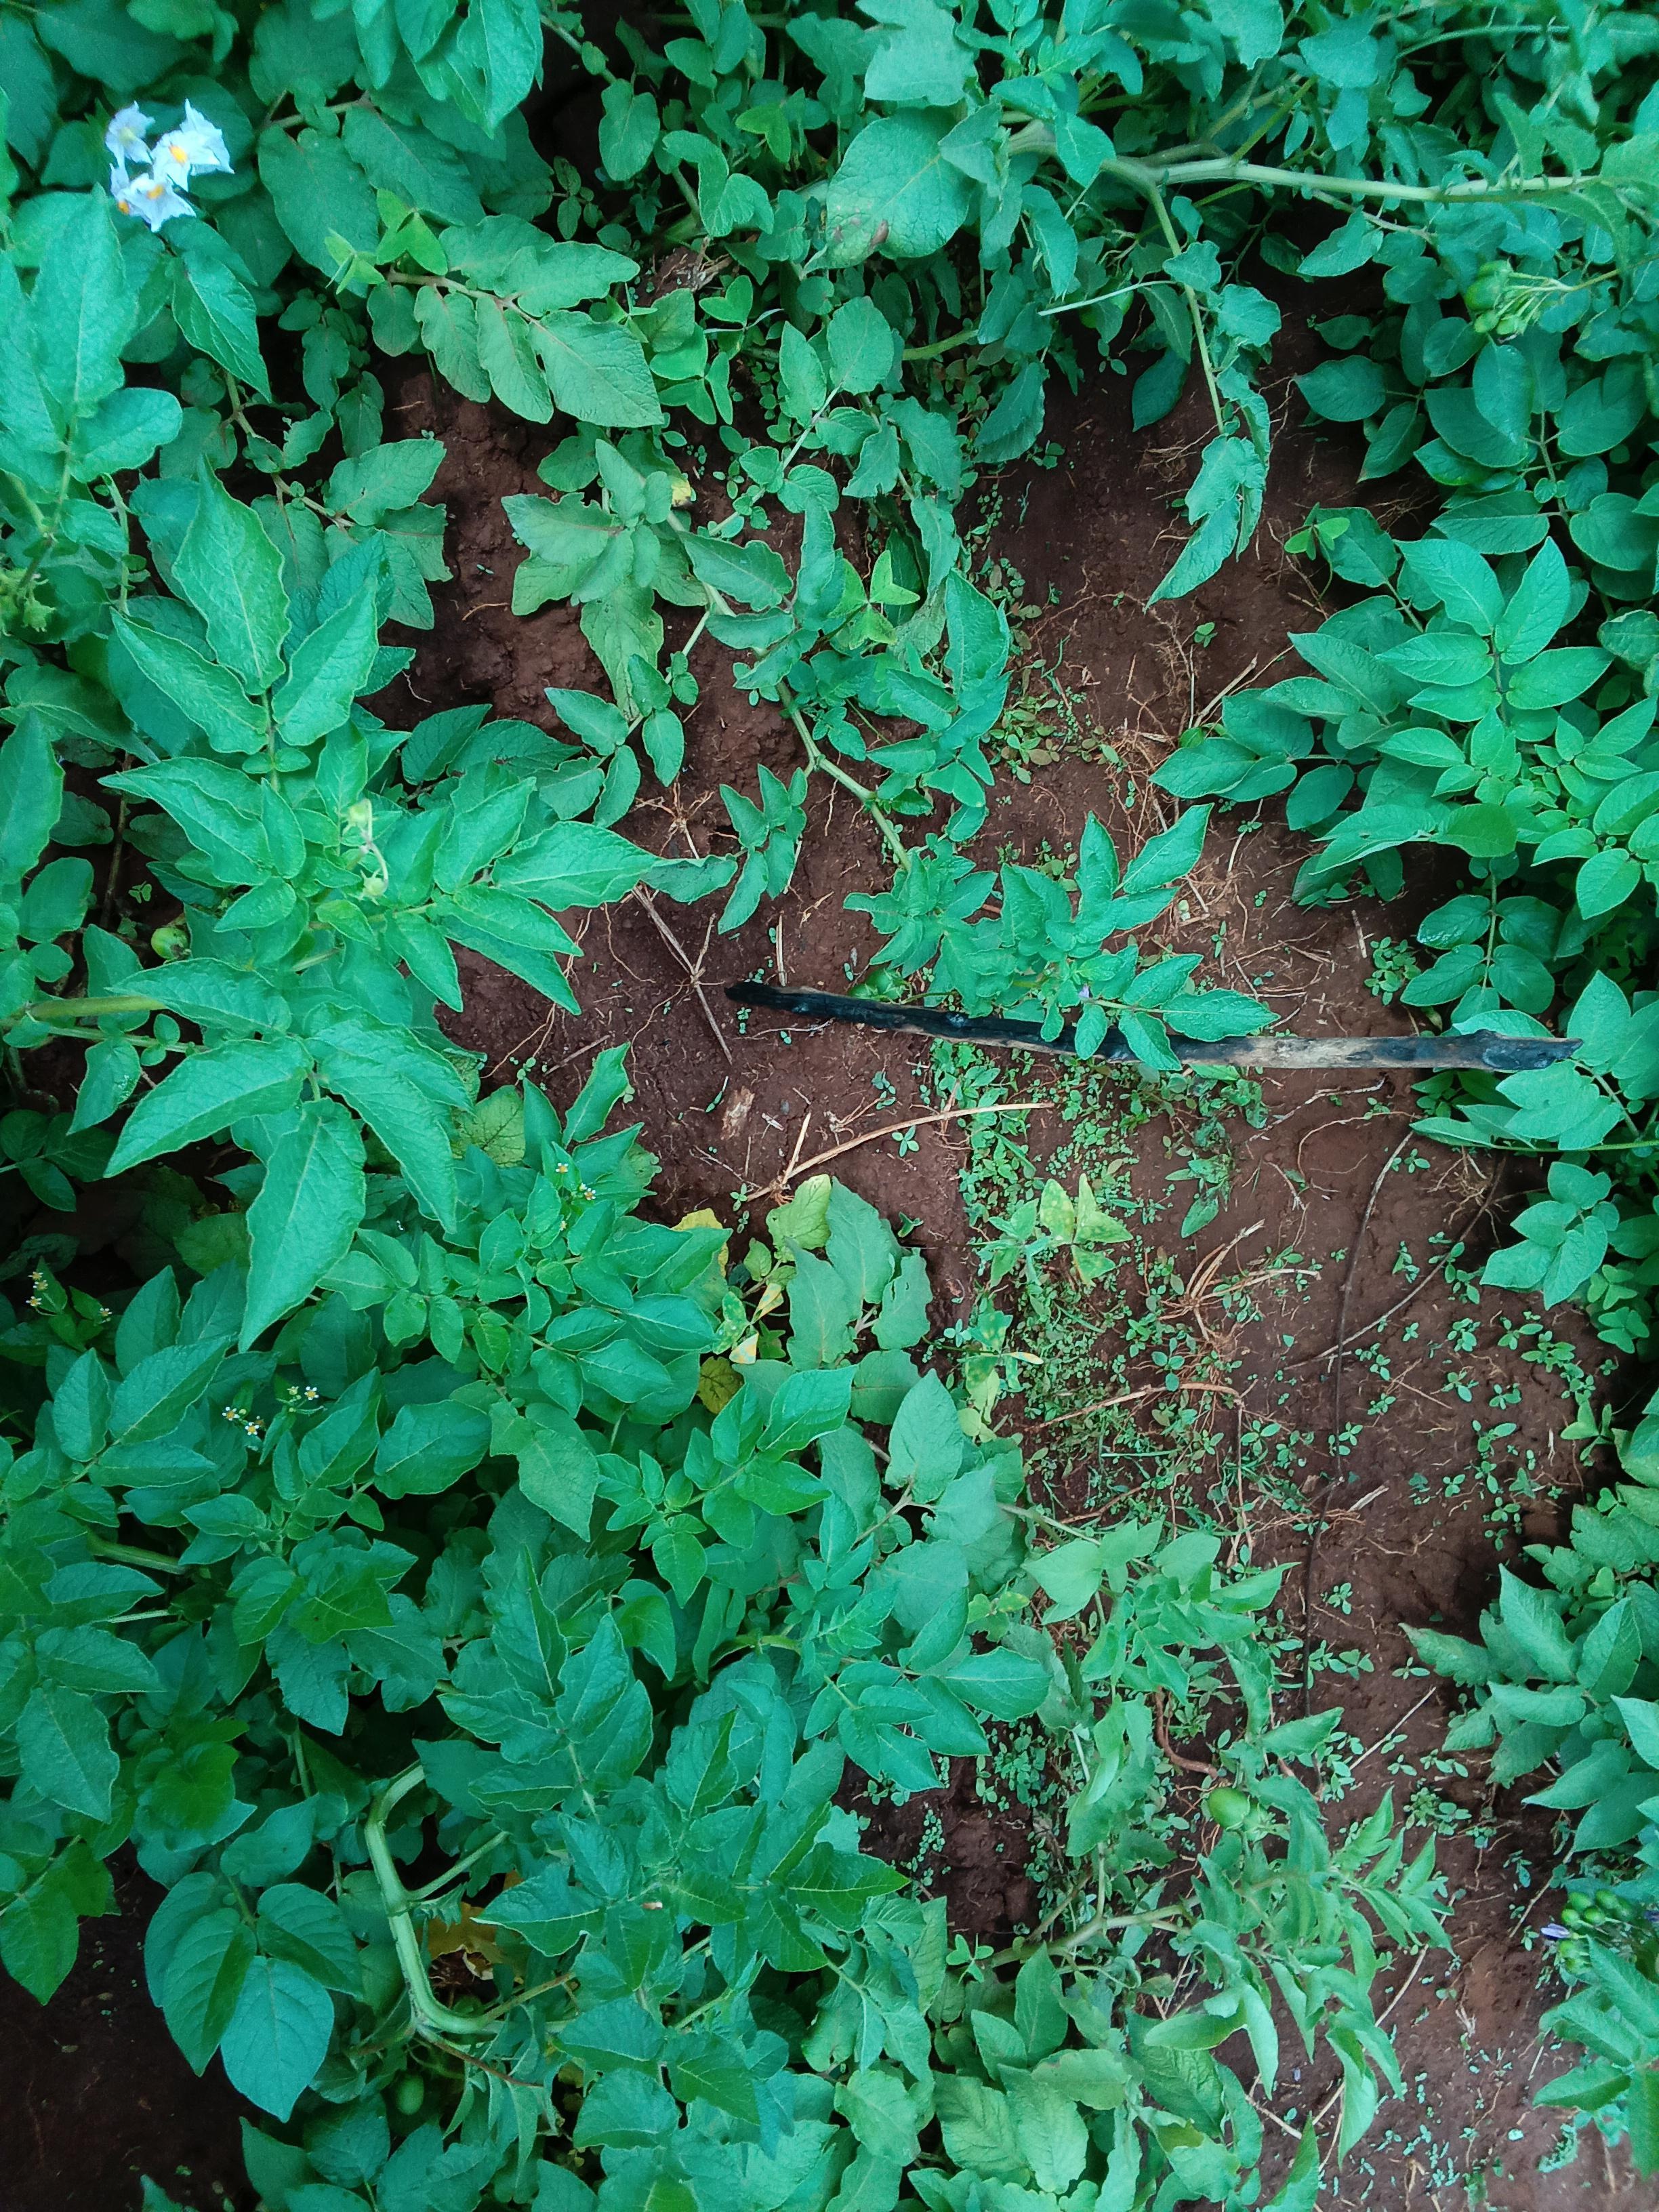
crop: potato
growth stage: flowering
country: Kenya
